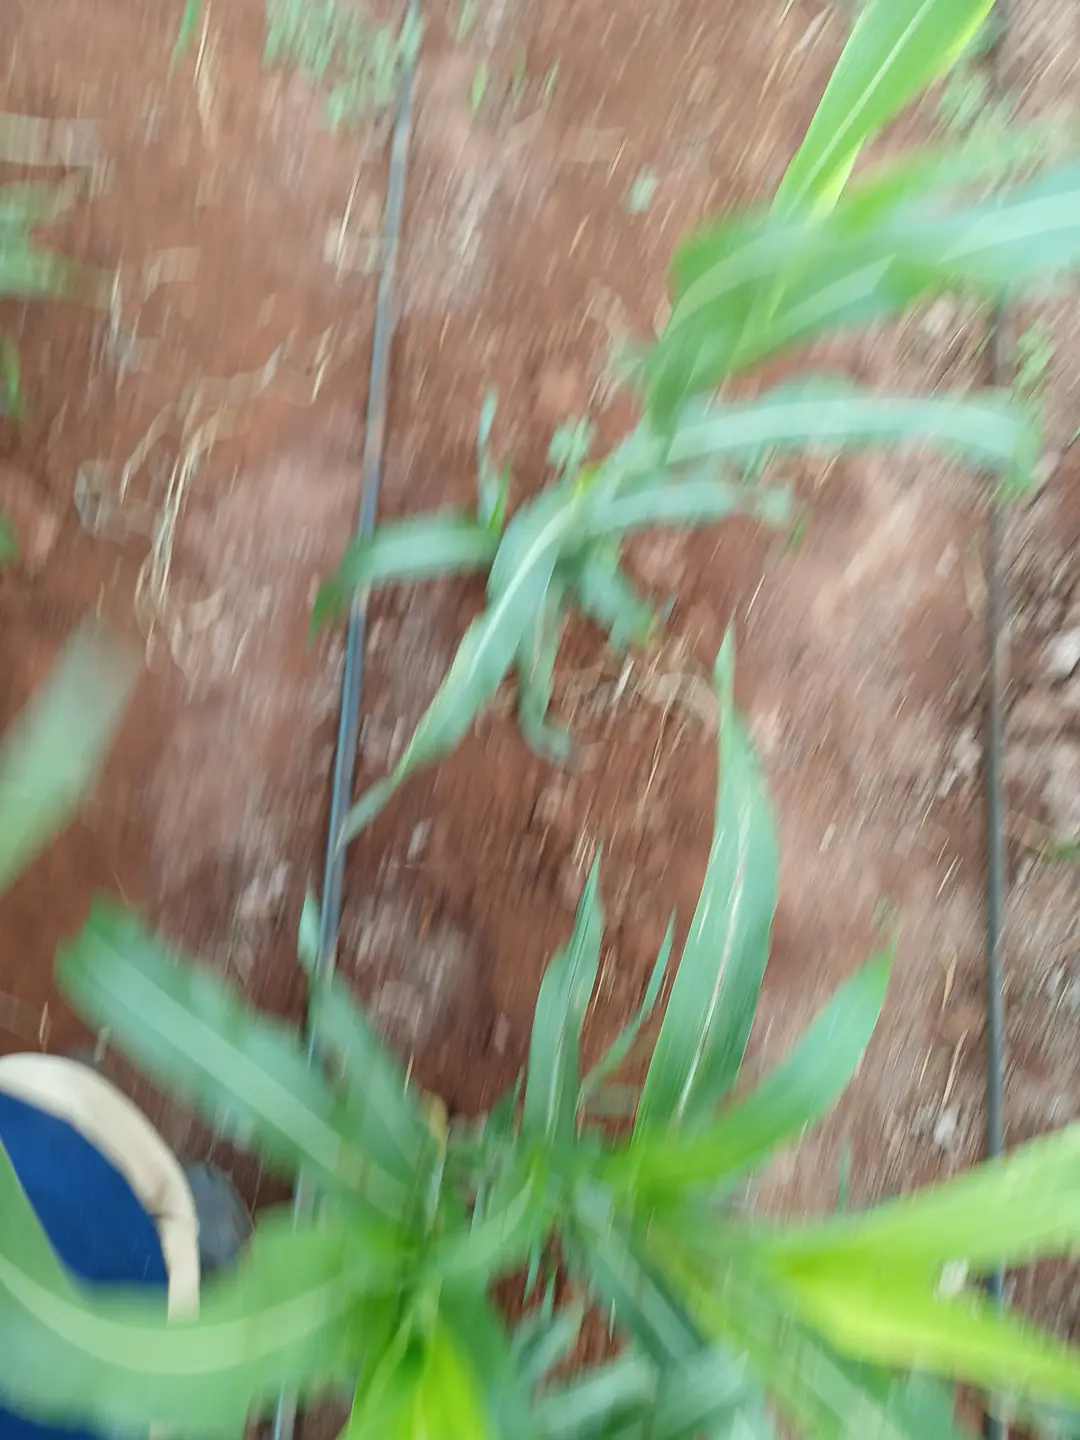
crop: sorghum
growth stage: elongation stem
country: Kenya
